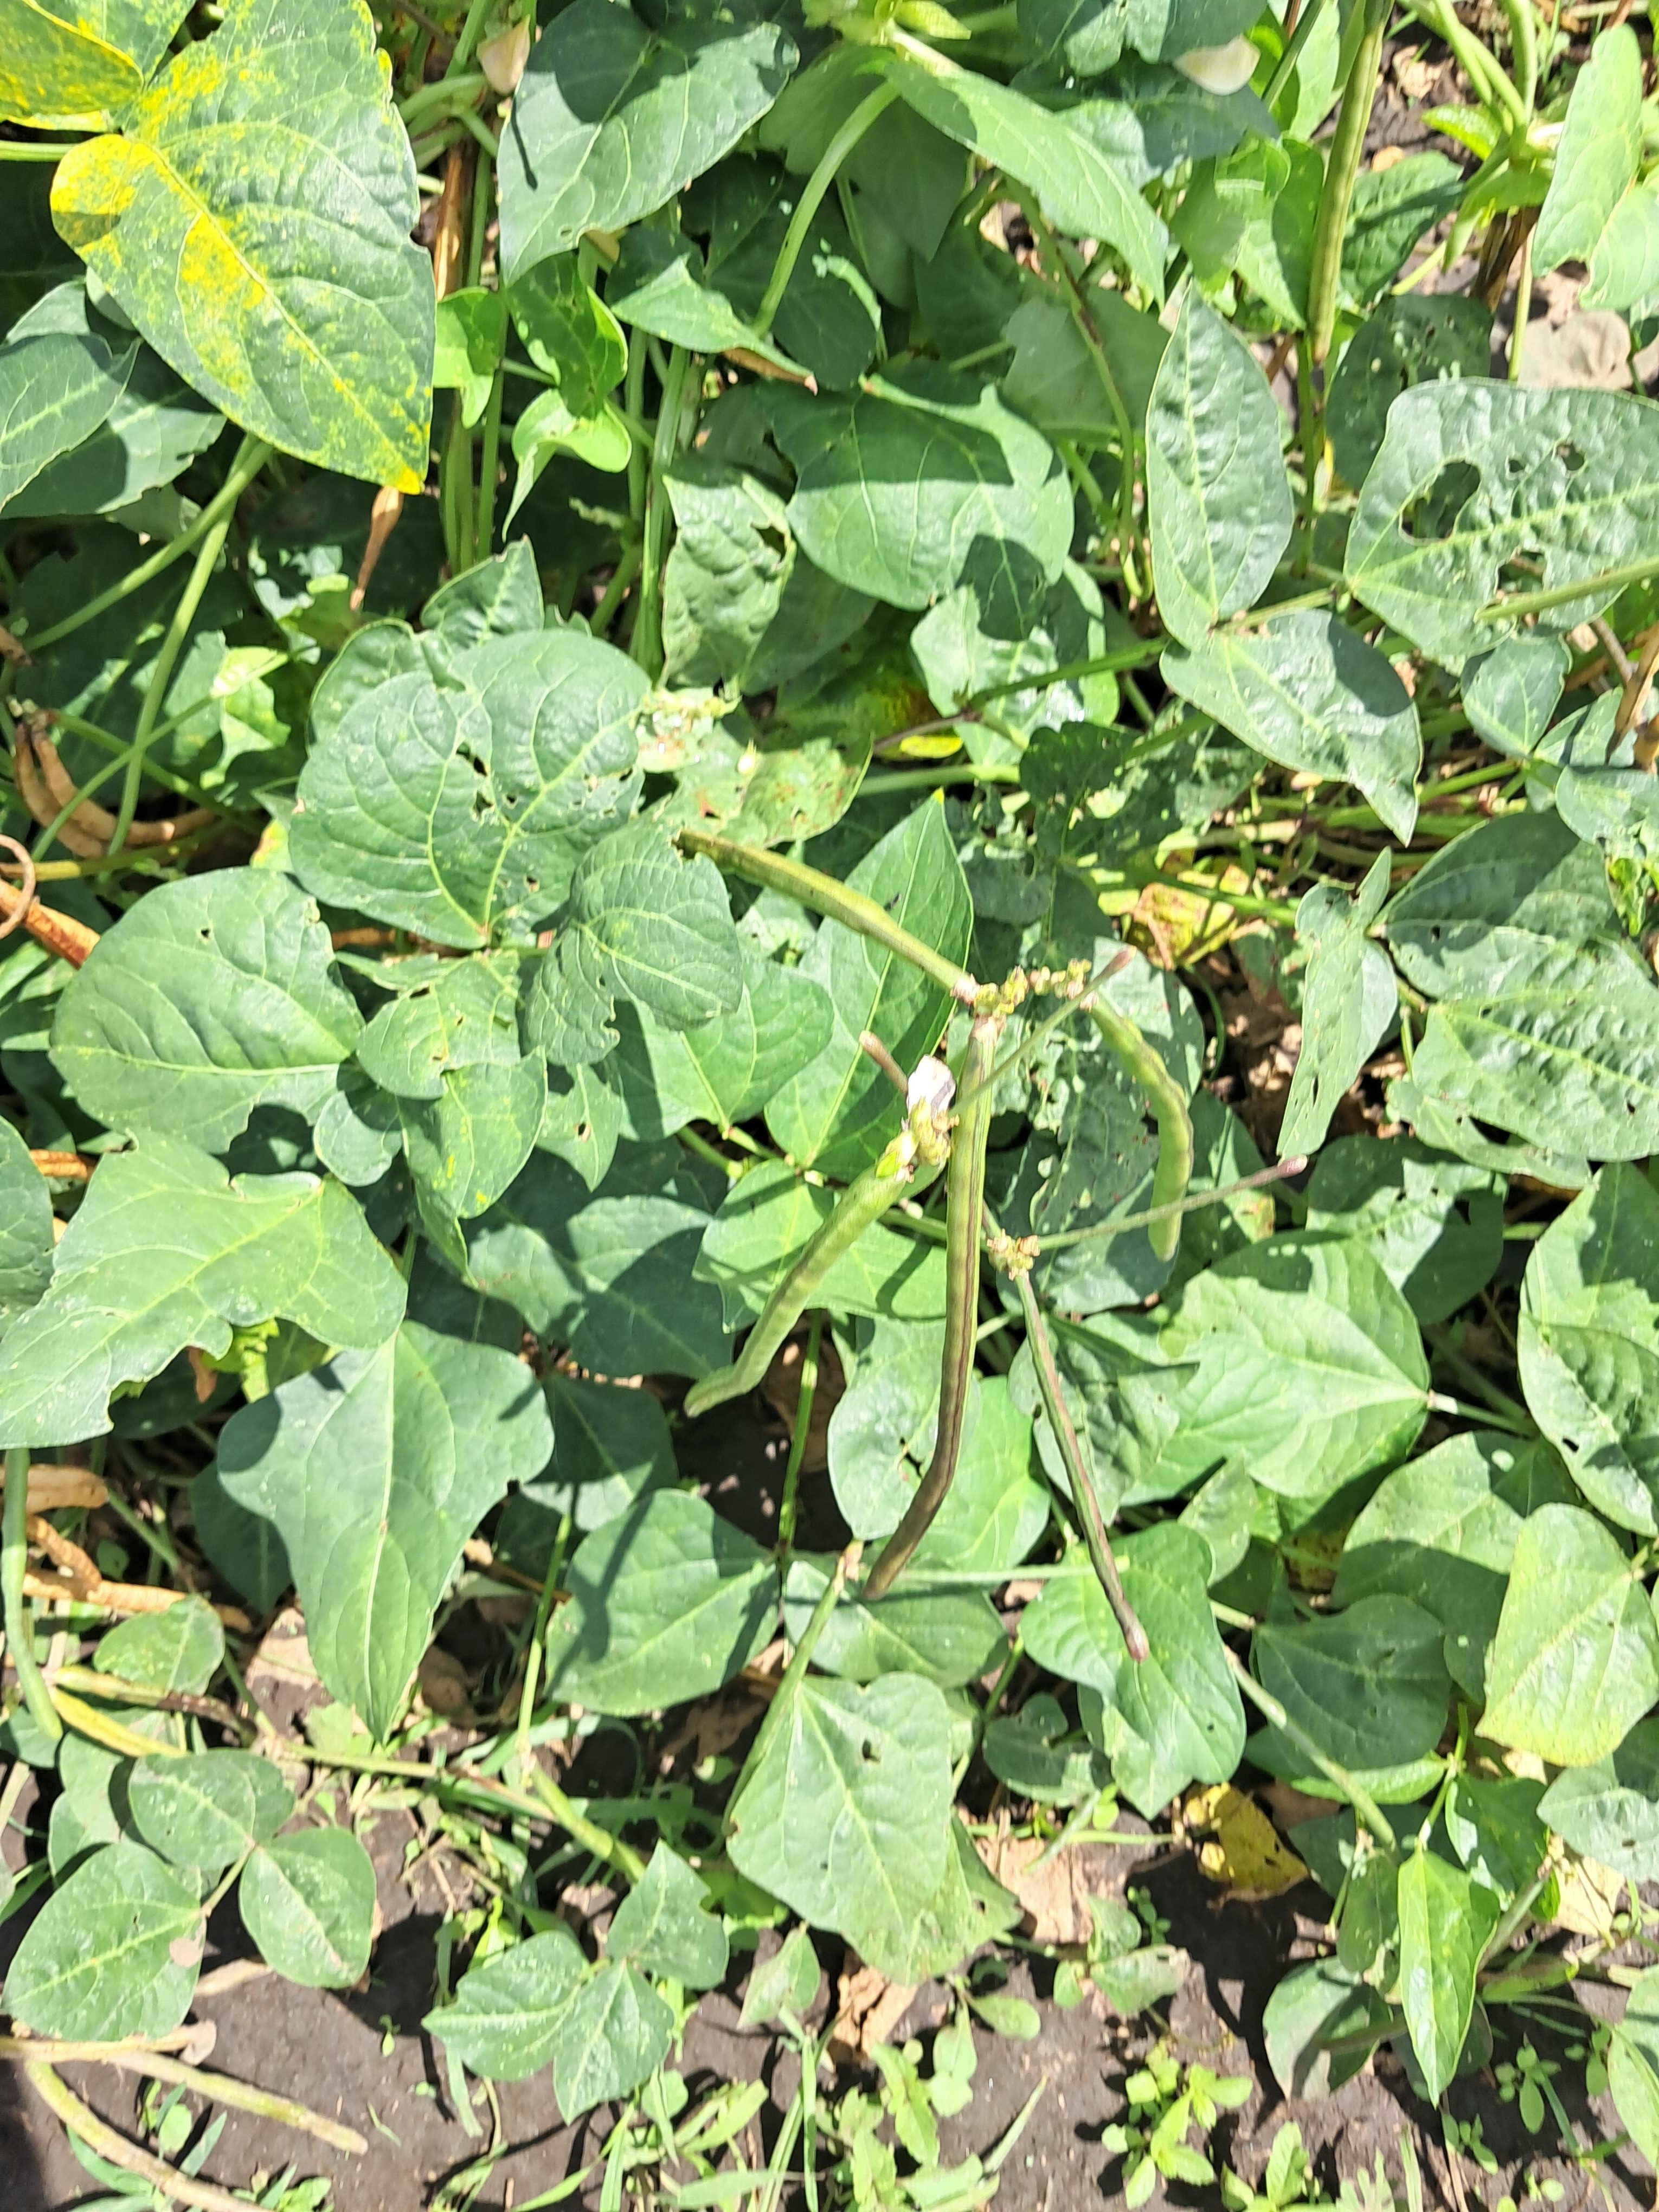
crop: cowpea
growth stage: development pod
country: Tanzania
